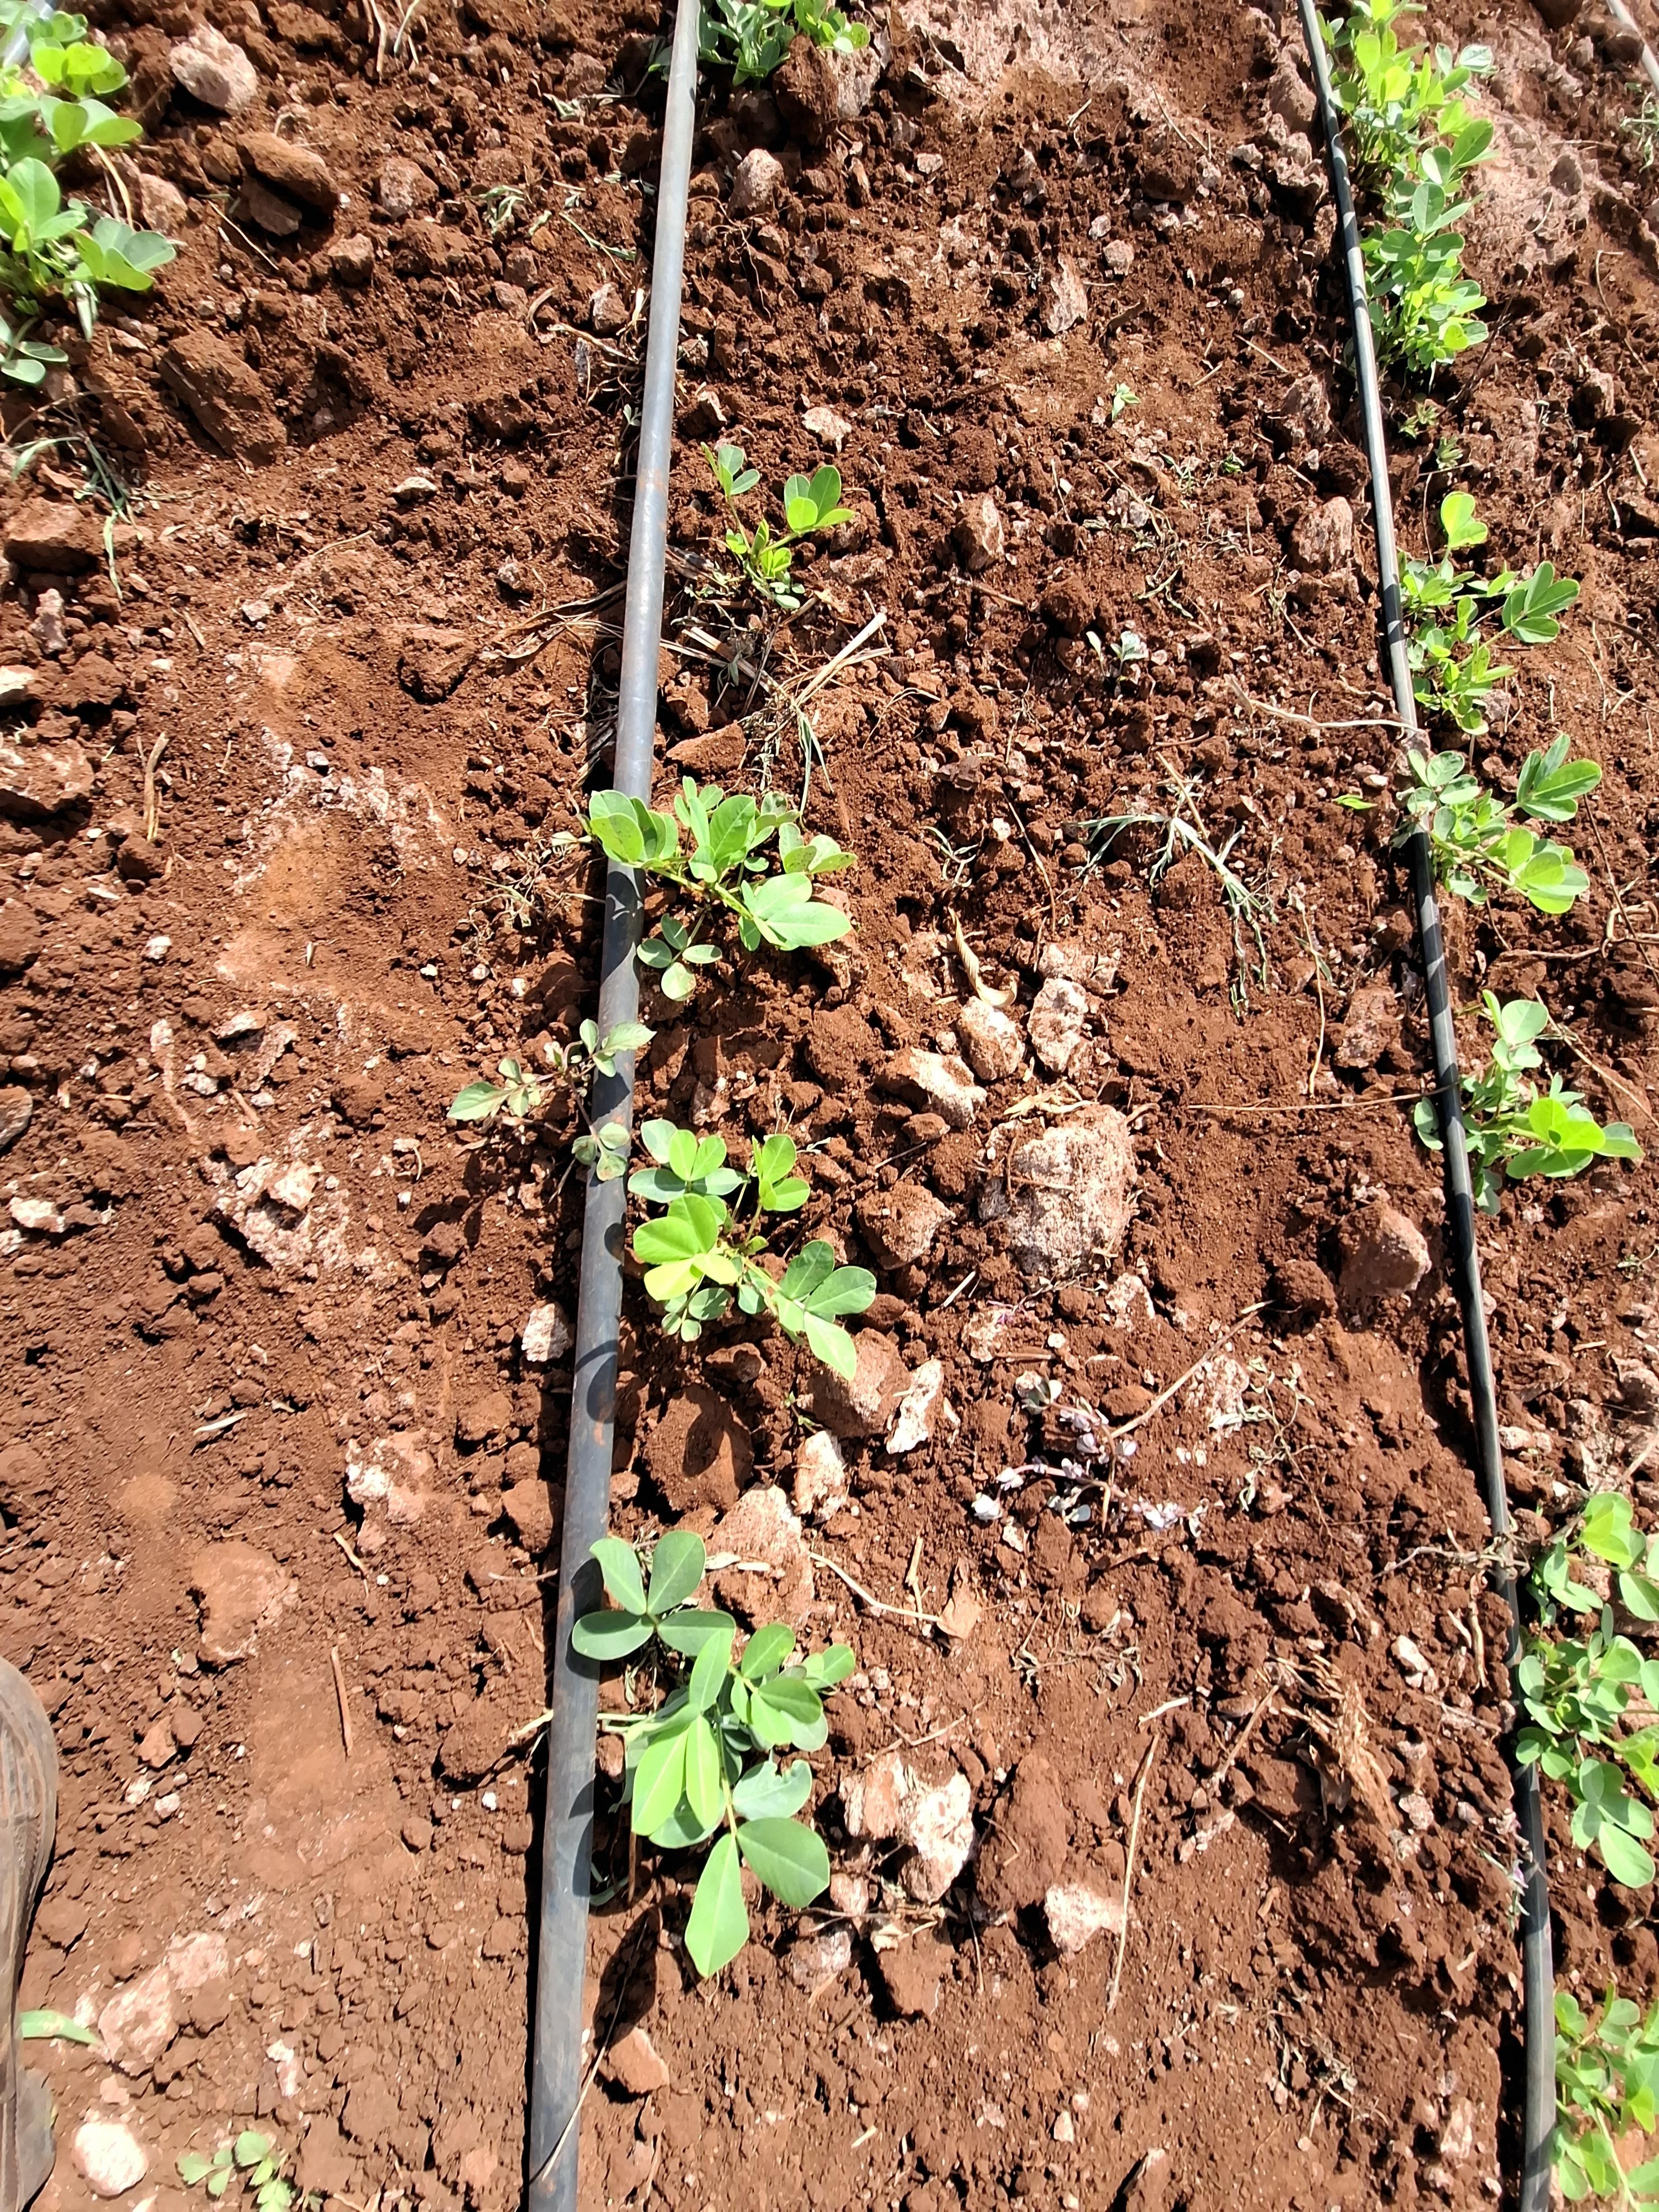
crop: groundnut
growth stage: vegetative
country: Kenya
